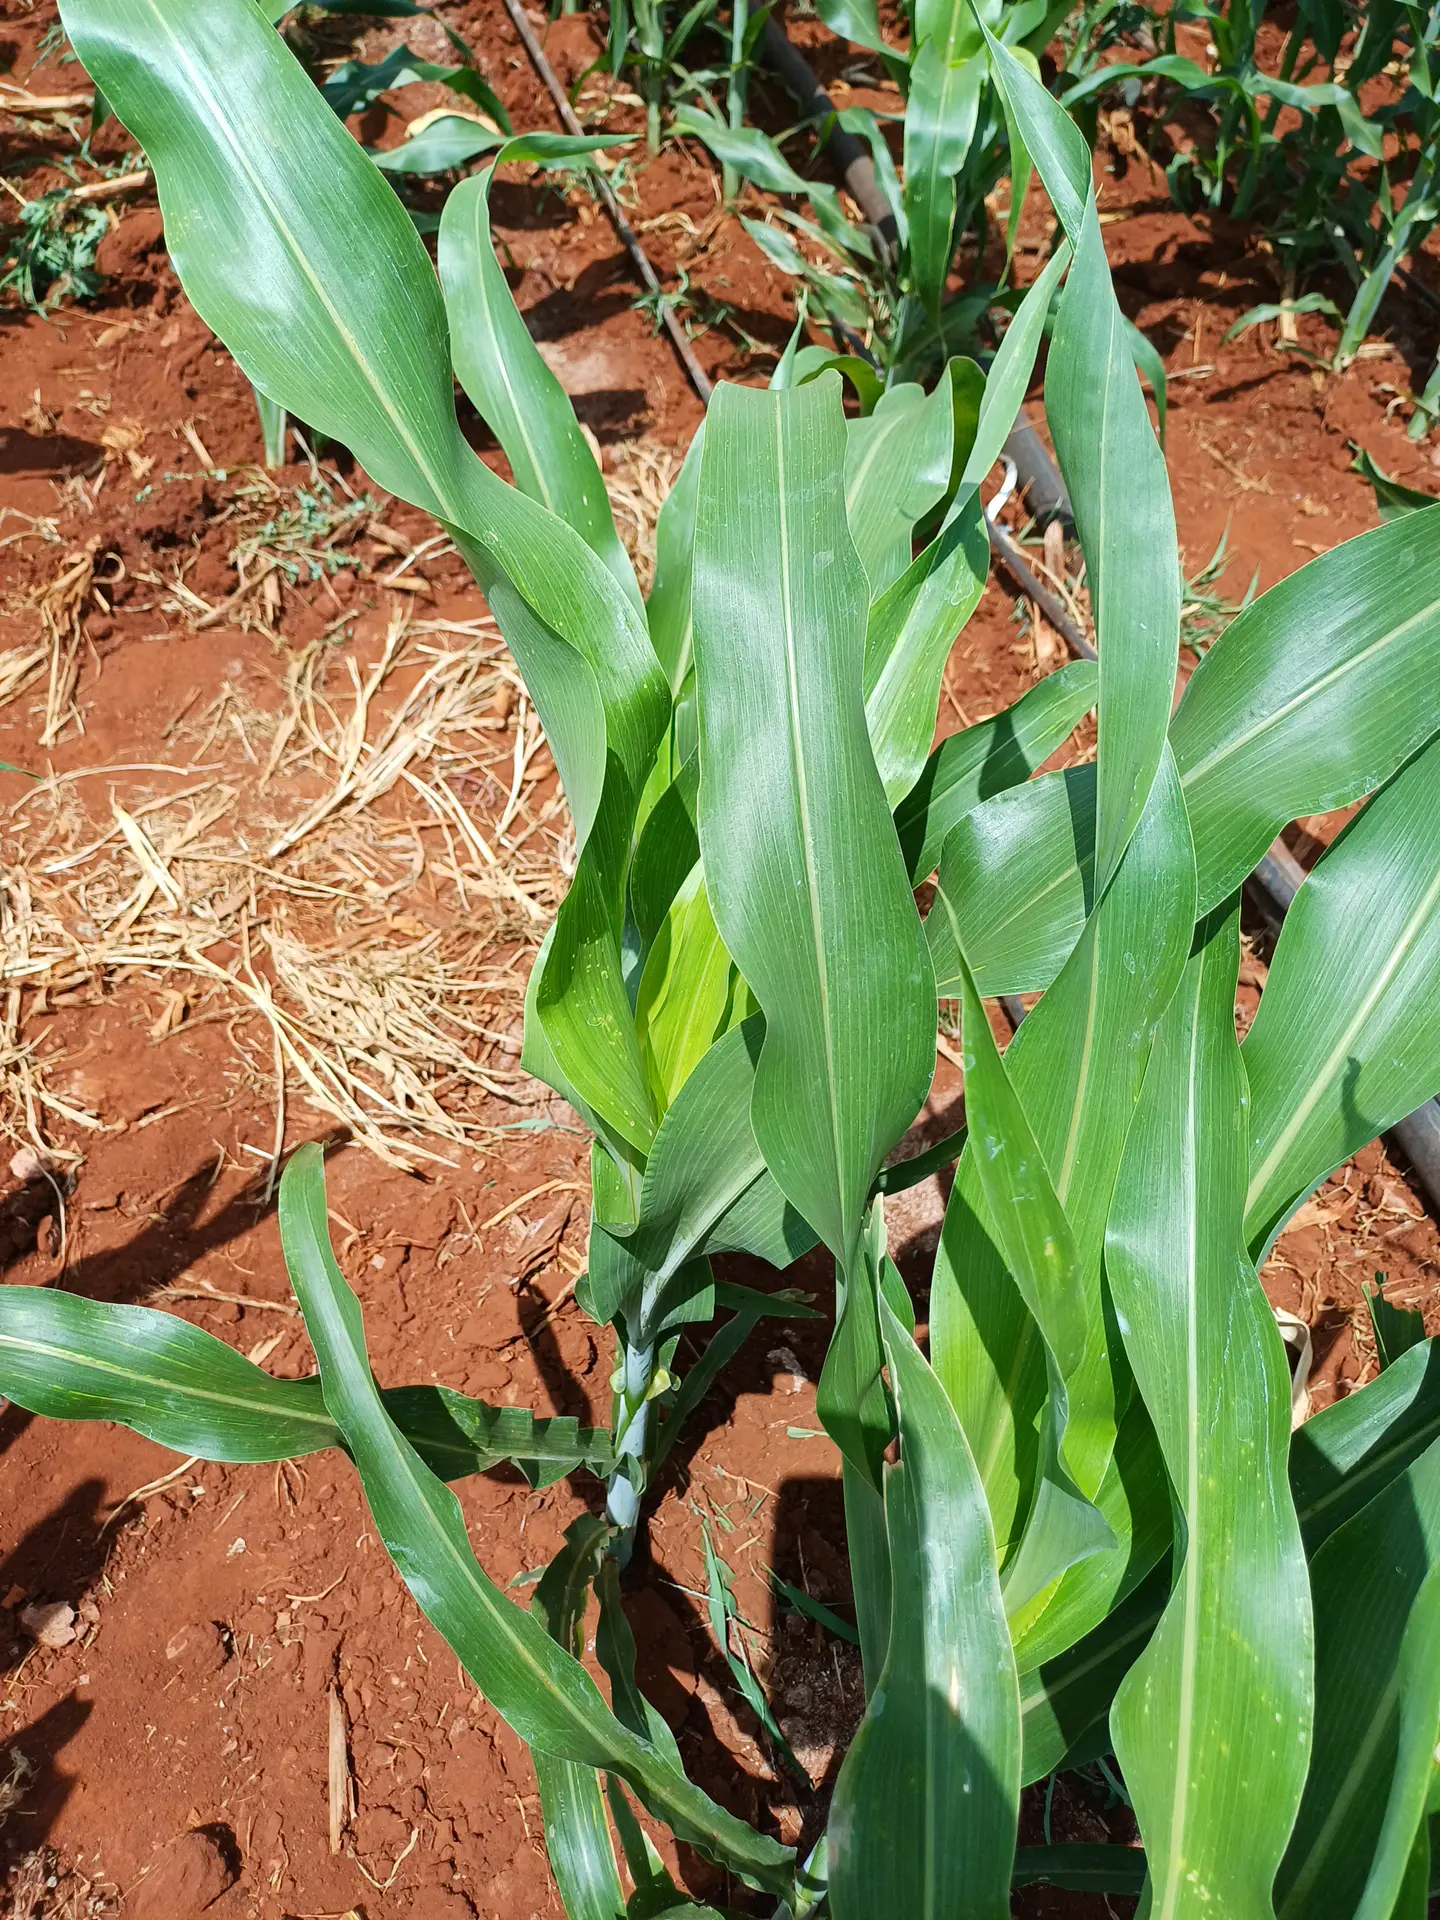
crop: sorghum
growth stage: vegetative
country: Kenya
